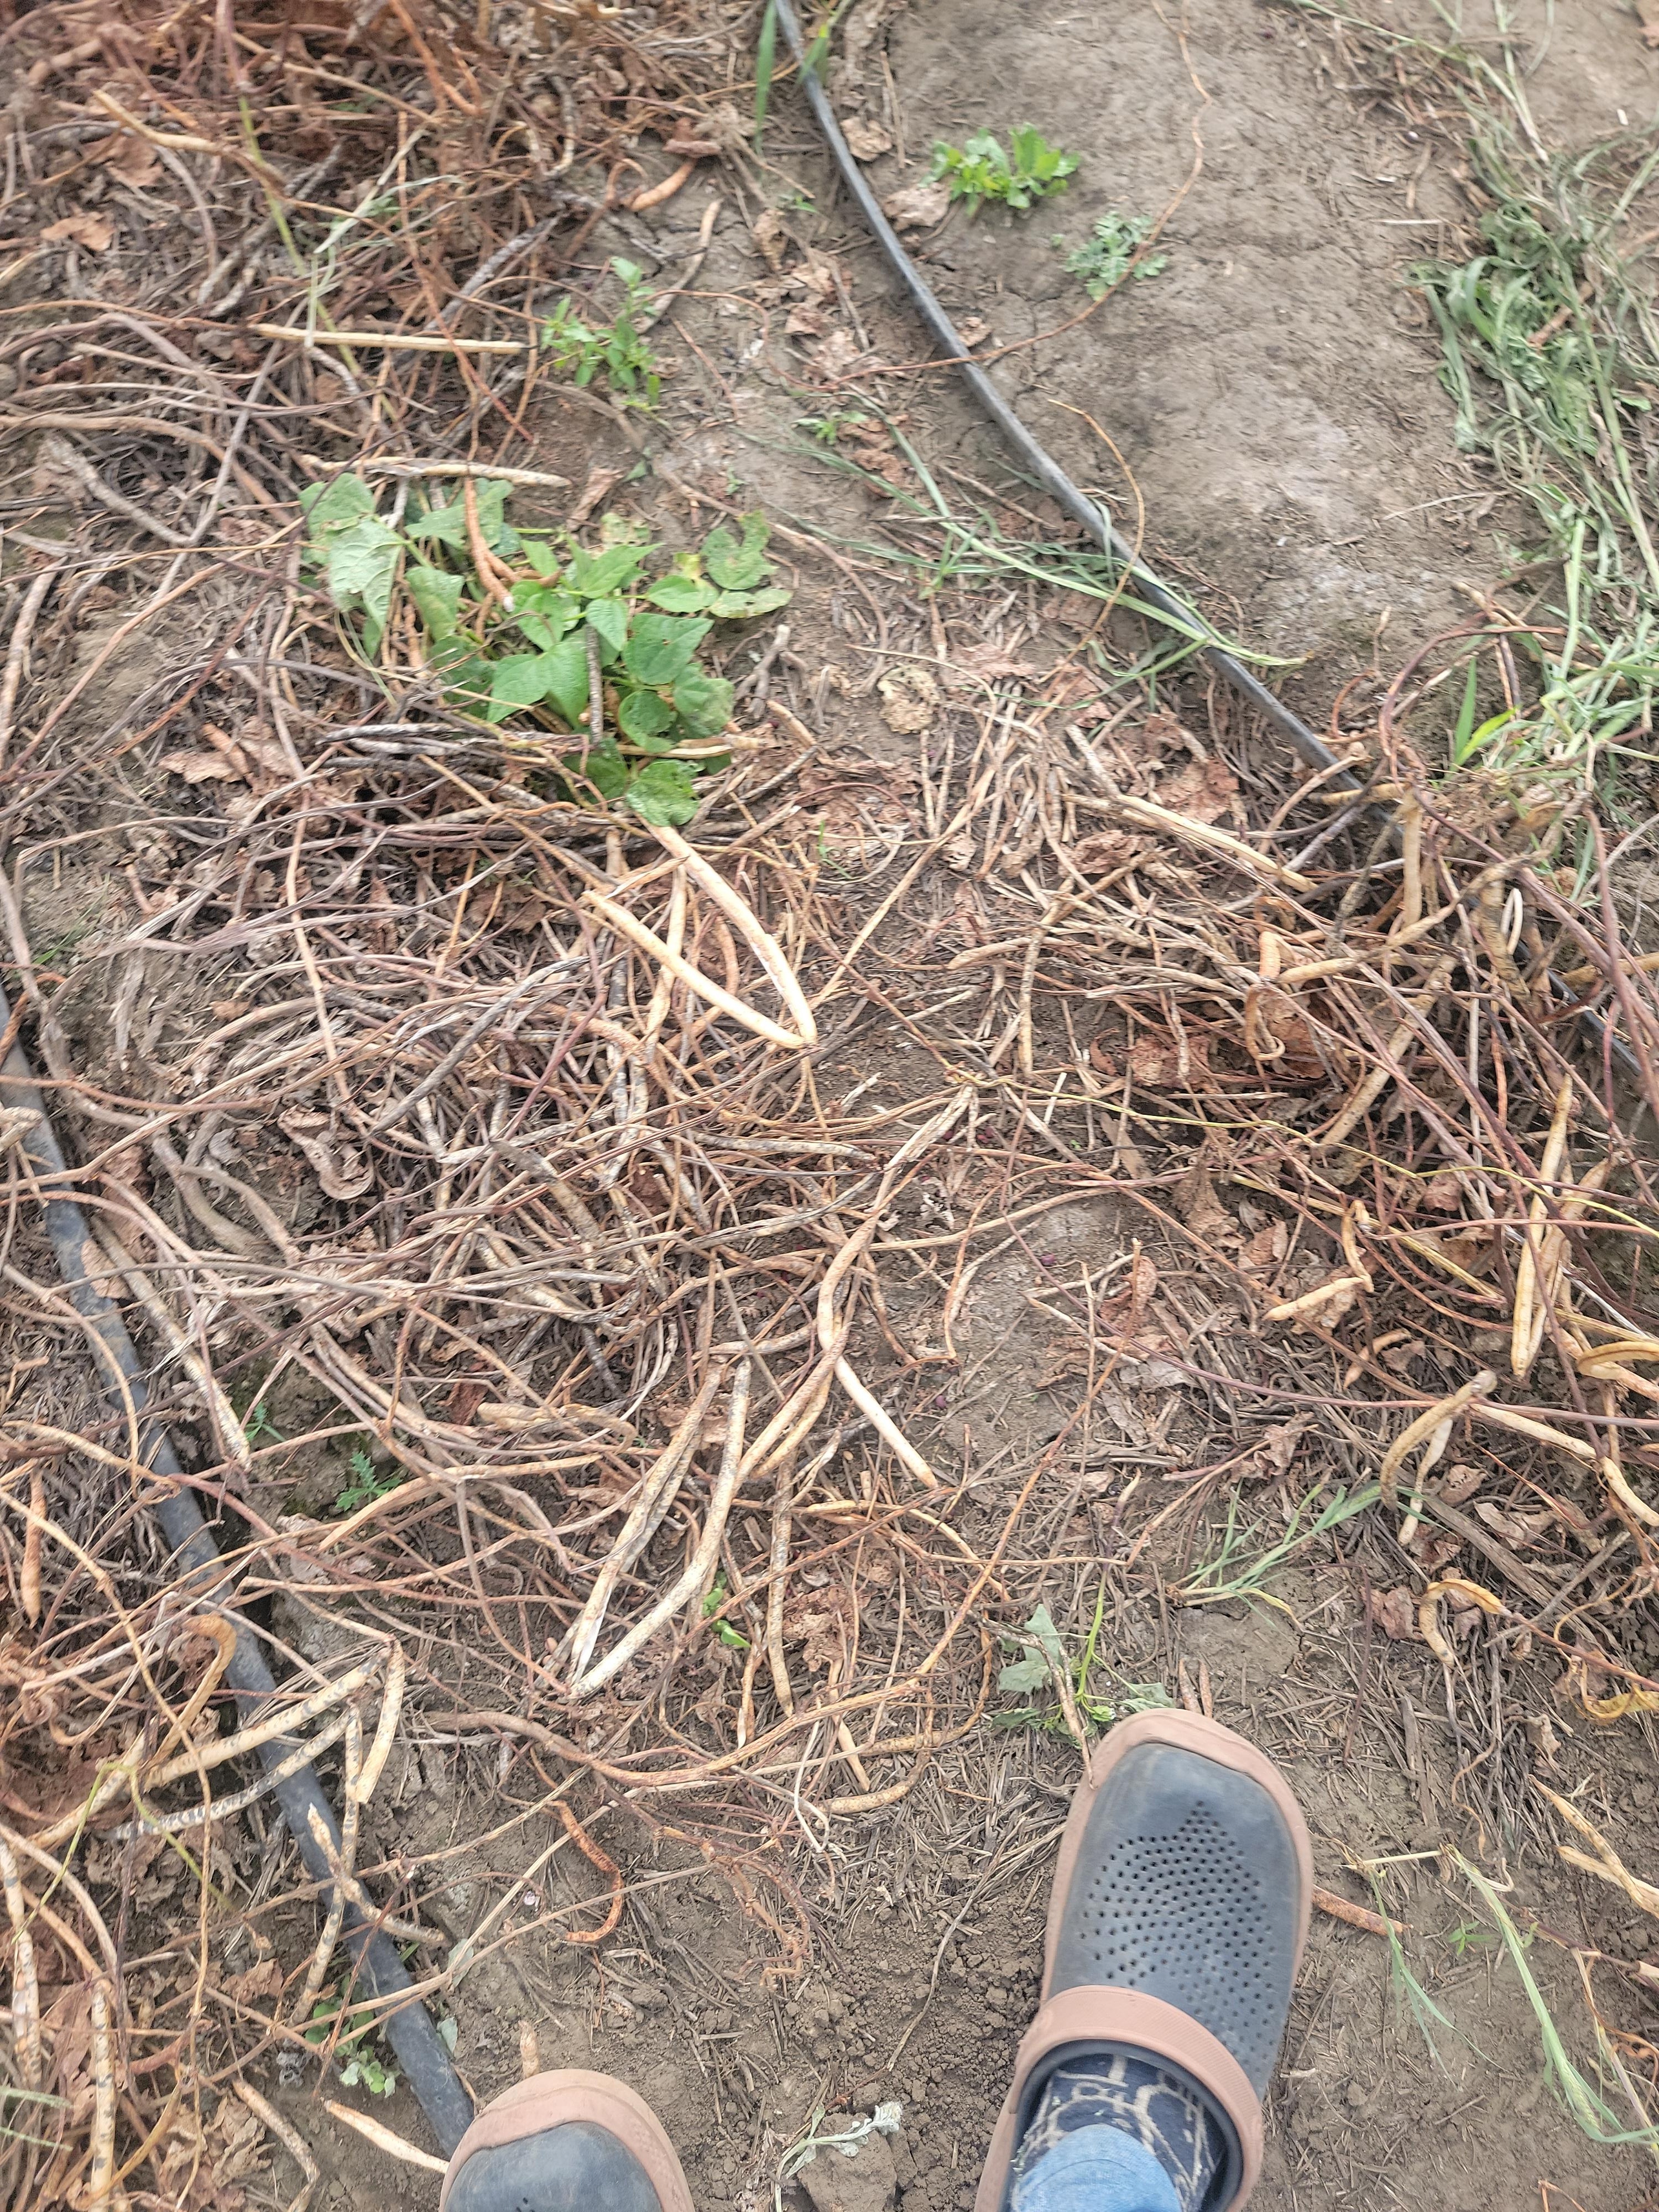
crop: cowpea
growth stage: development pod
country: Tanzania
